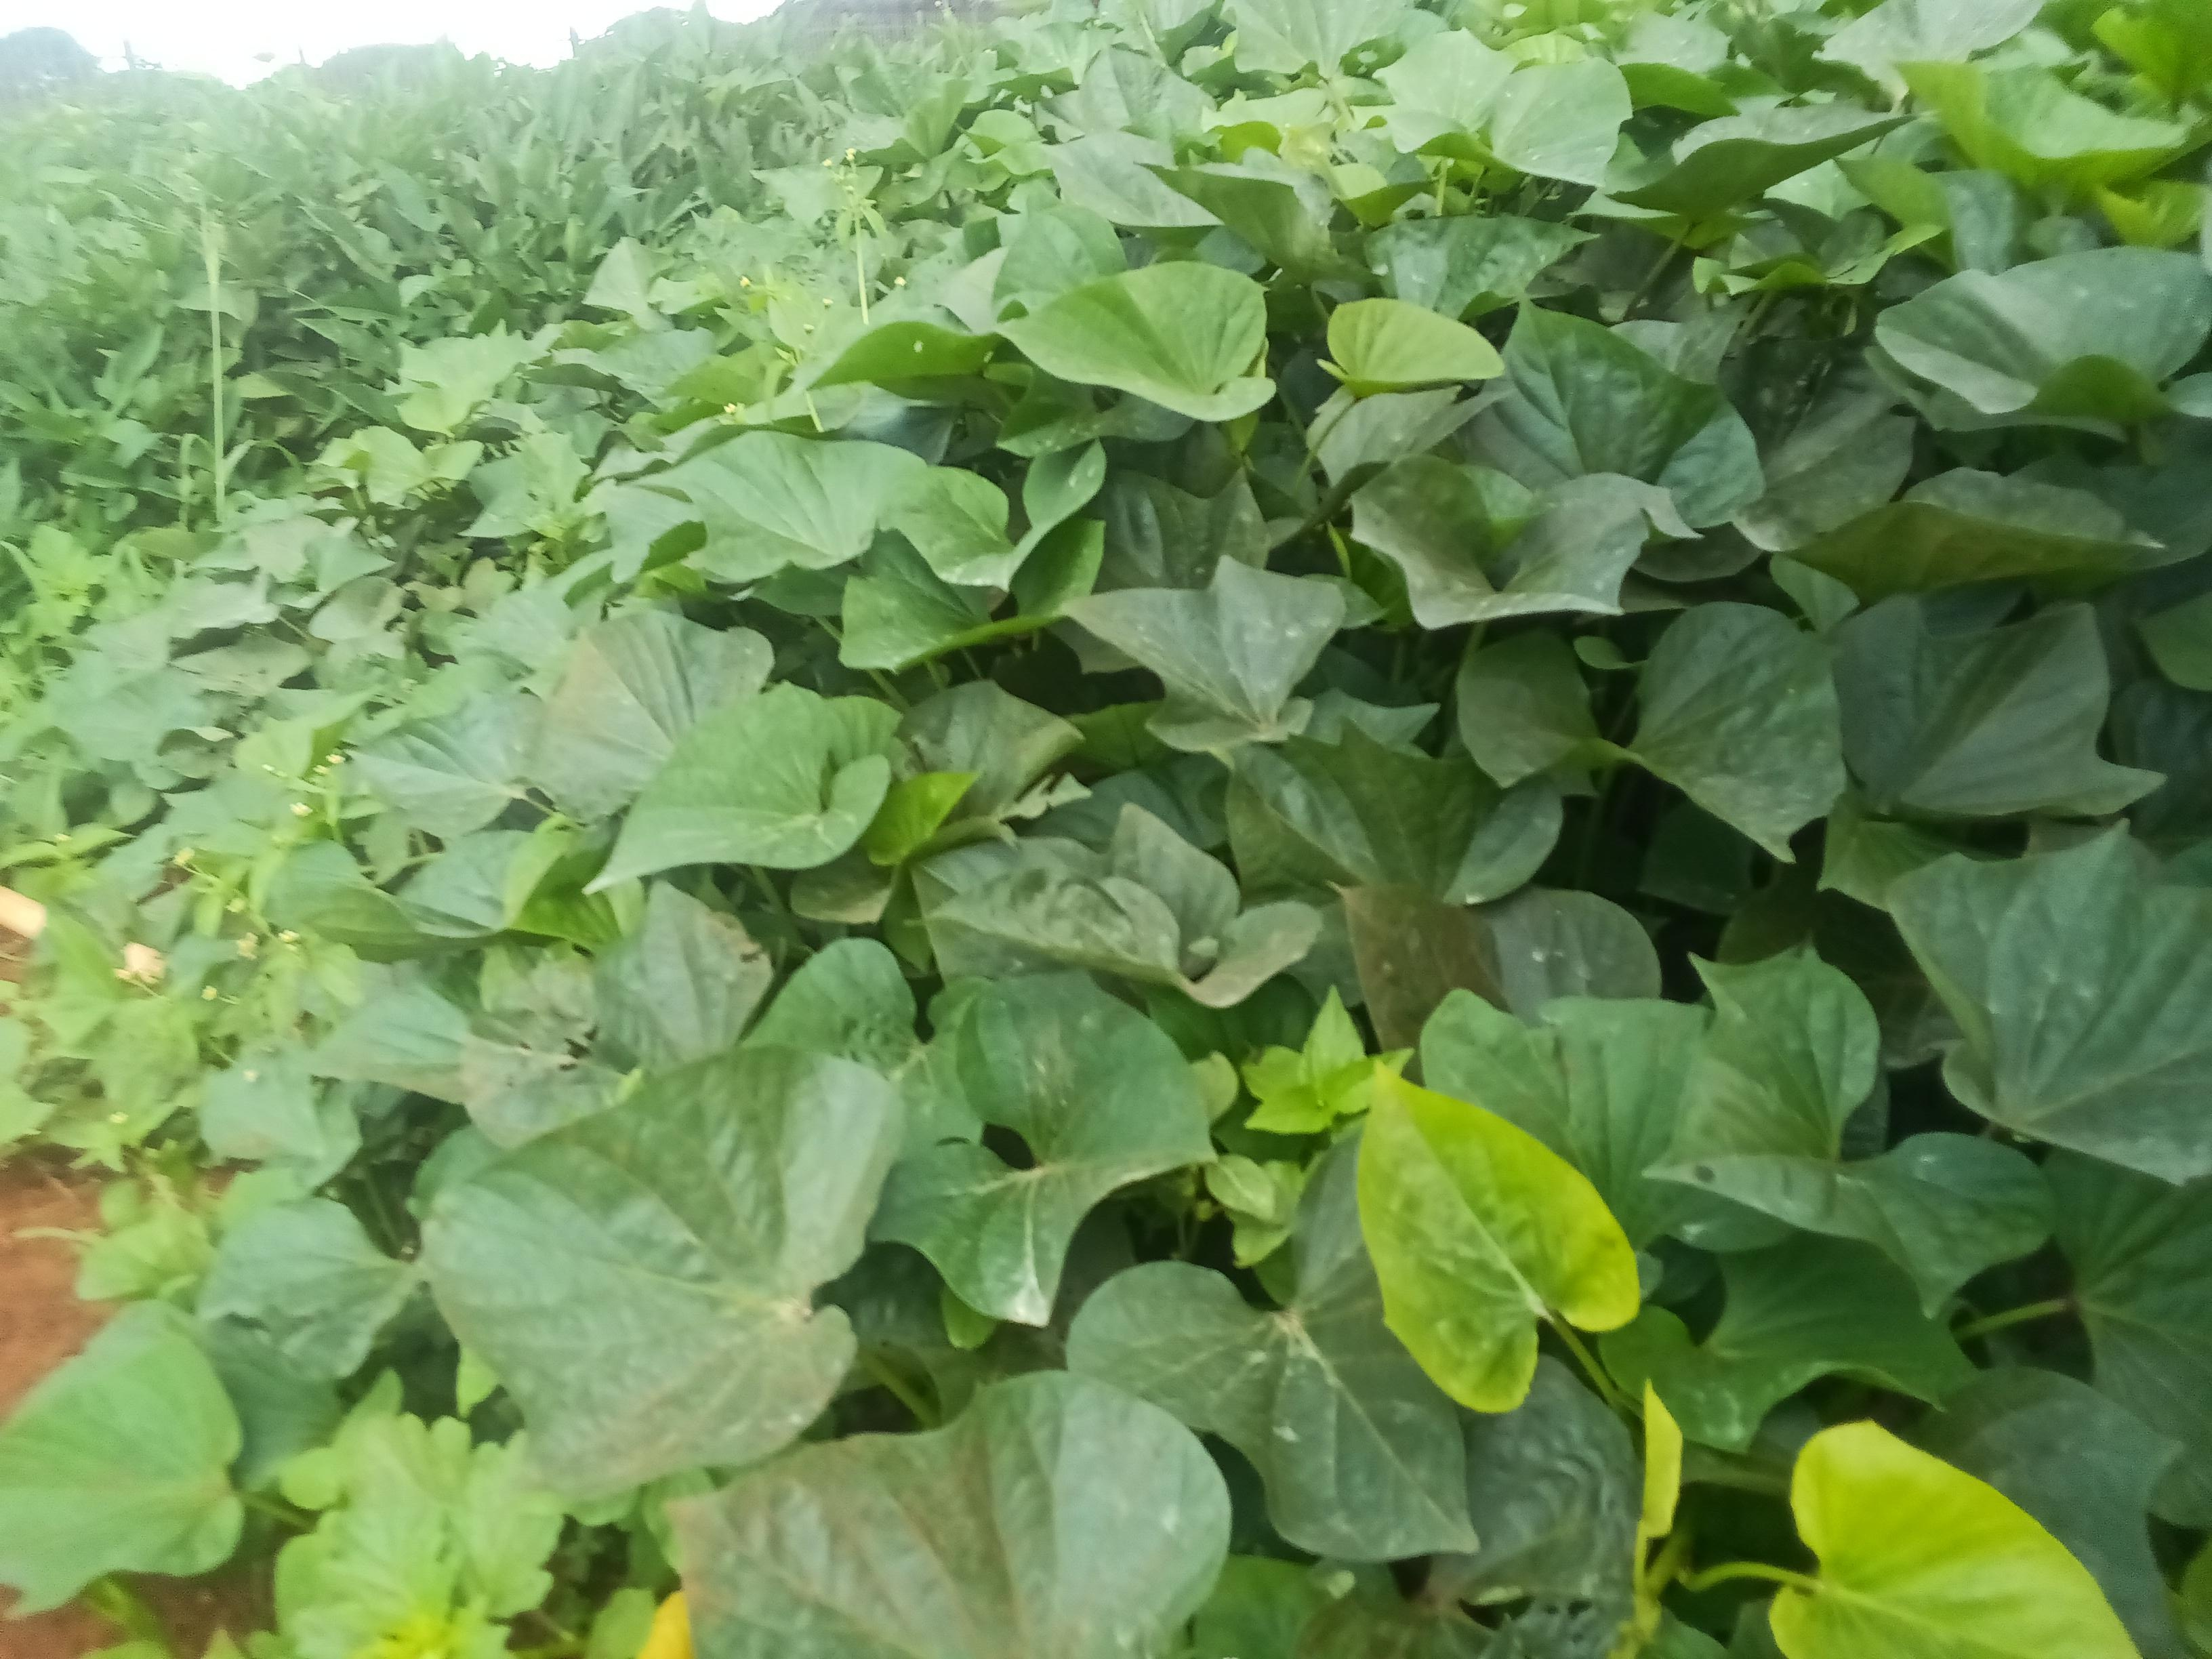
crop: sweet potato
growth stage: vegetative
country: Kenya
